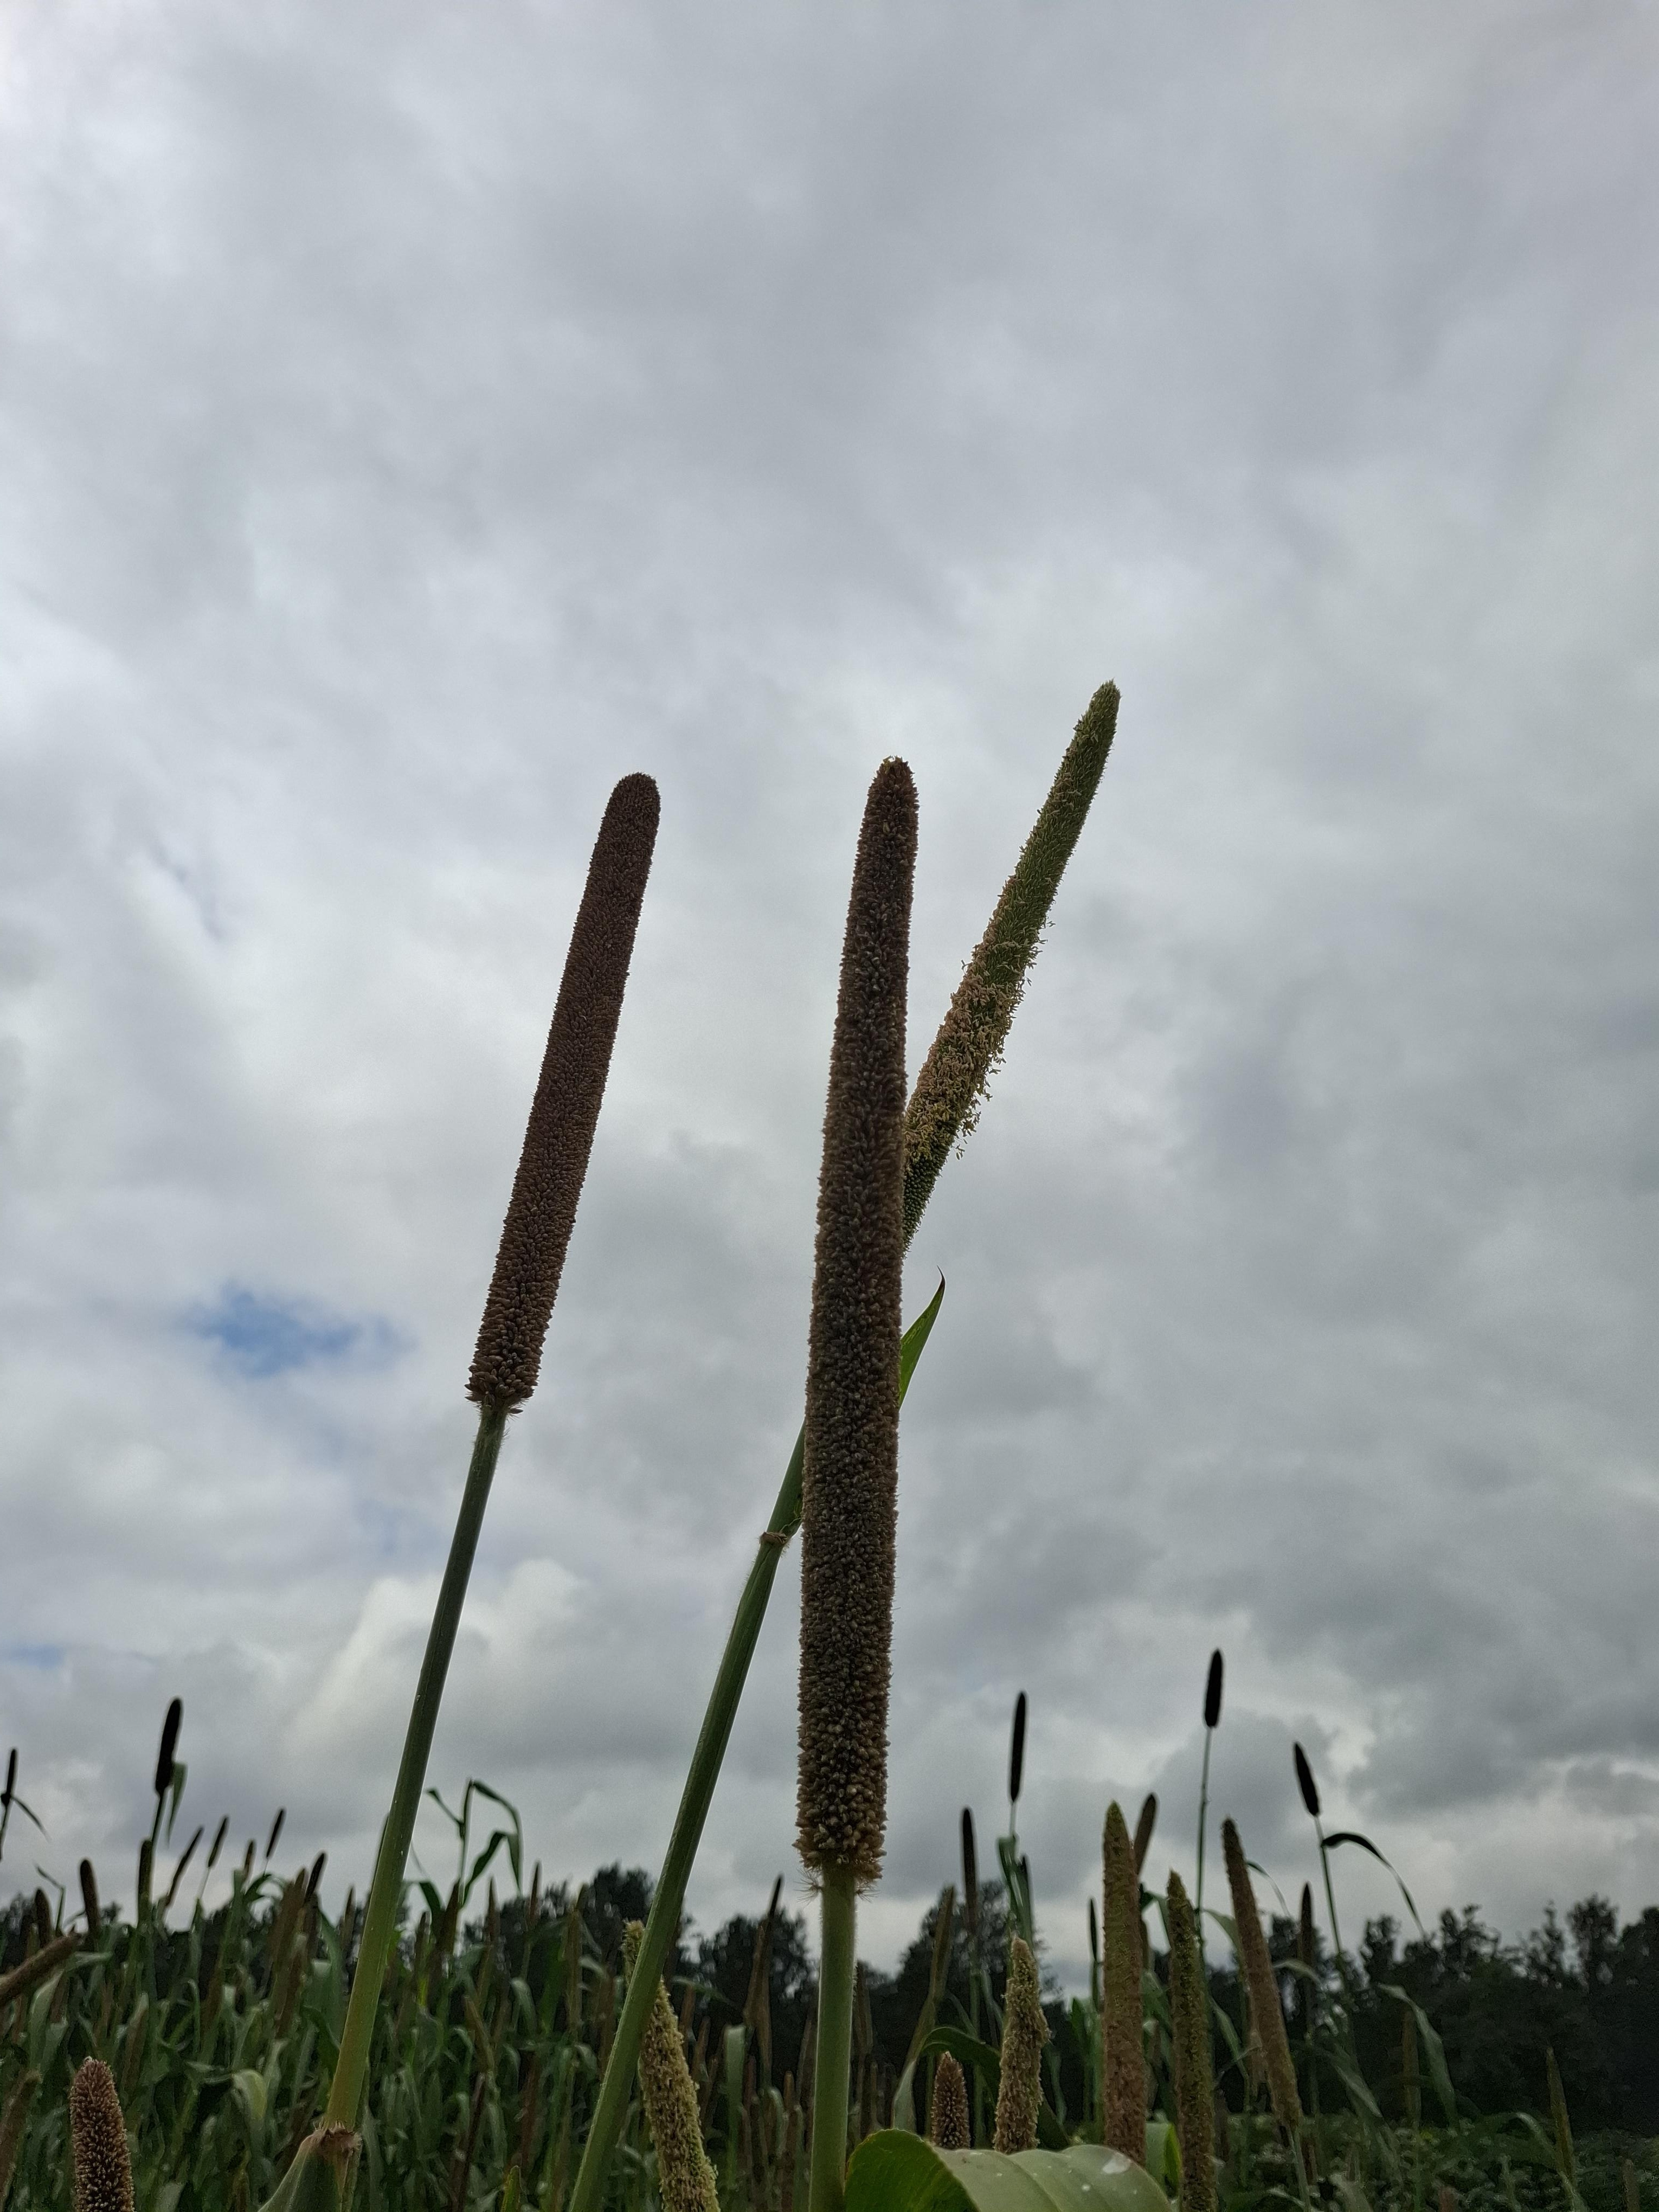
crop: pearl millet
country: Tanzania
